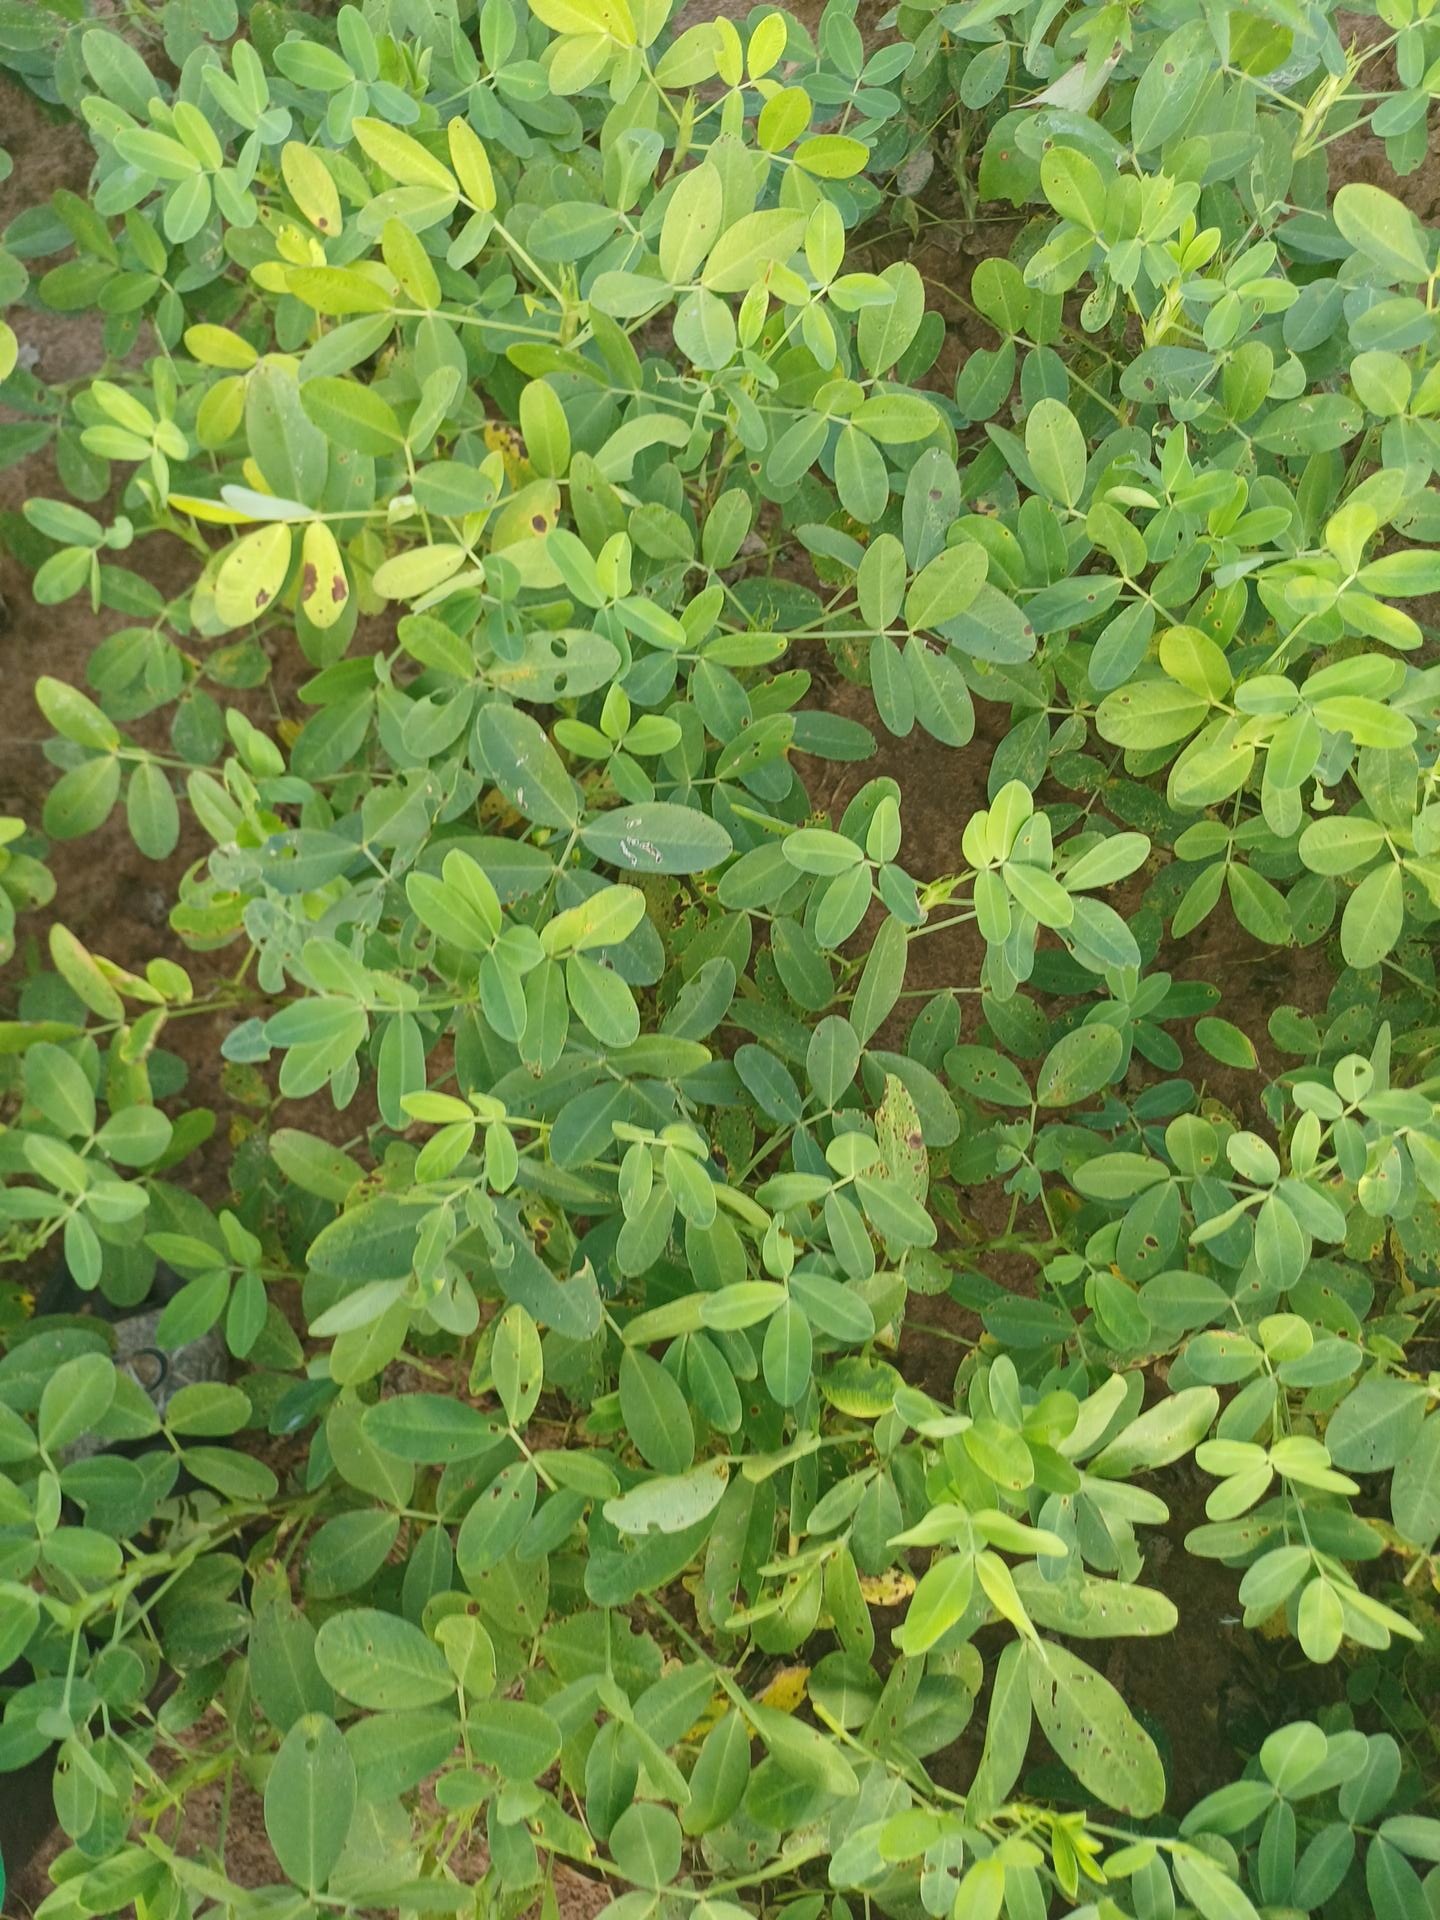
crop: groundnut
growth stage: flowering
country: Senegal
